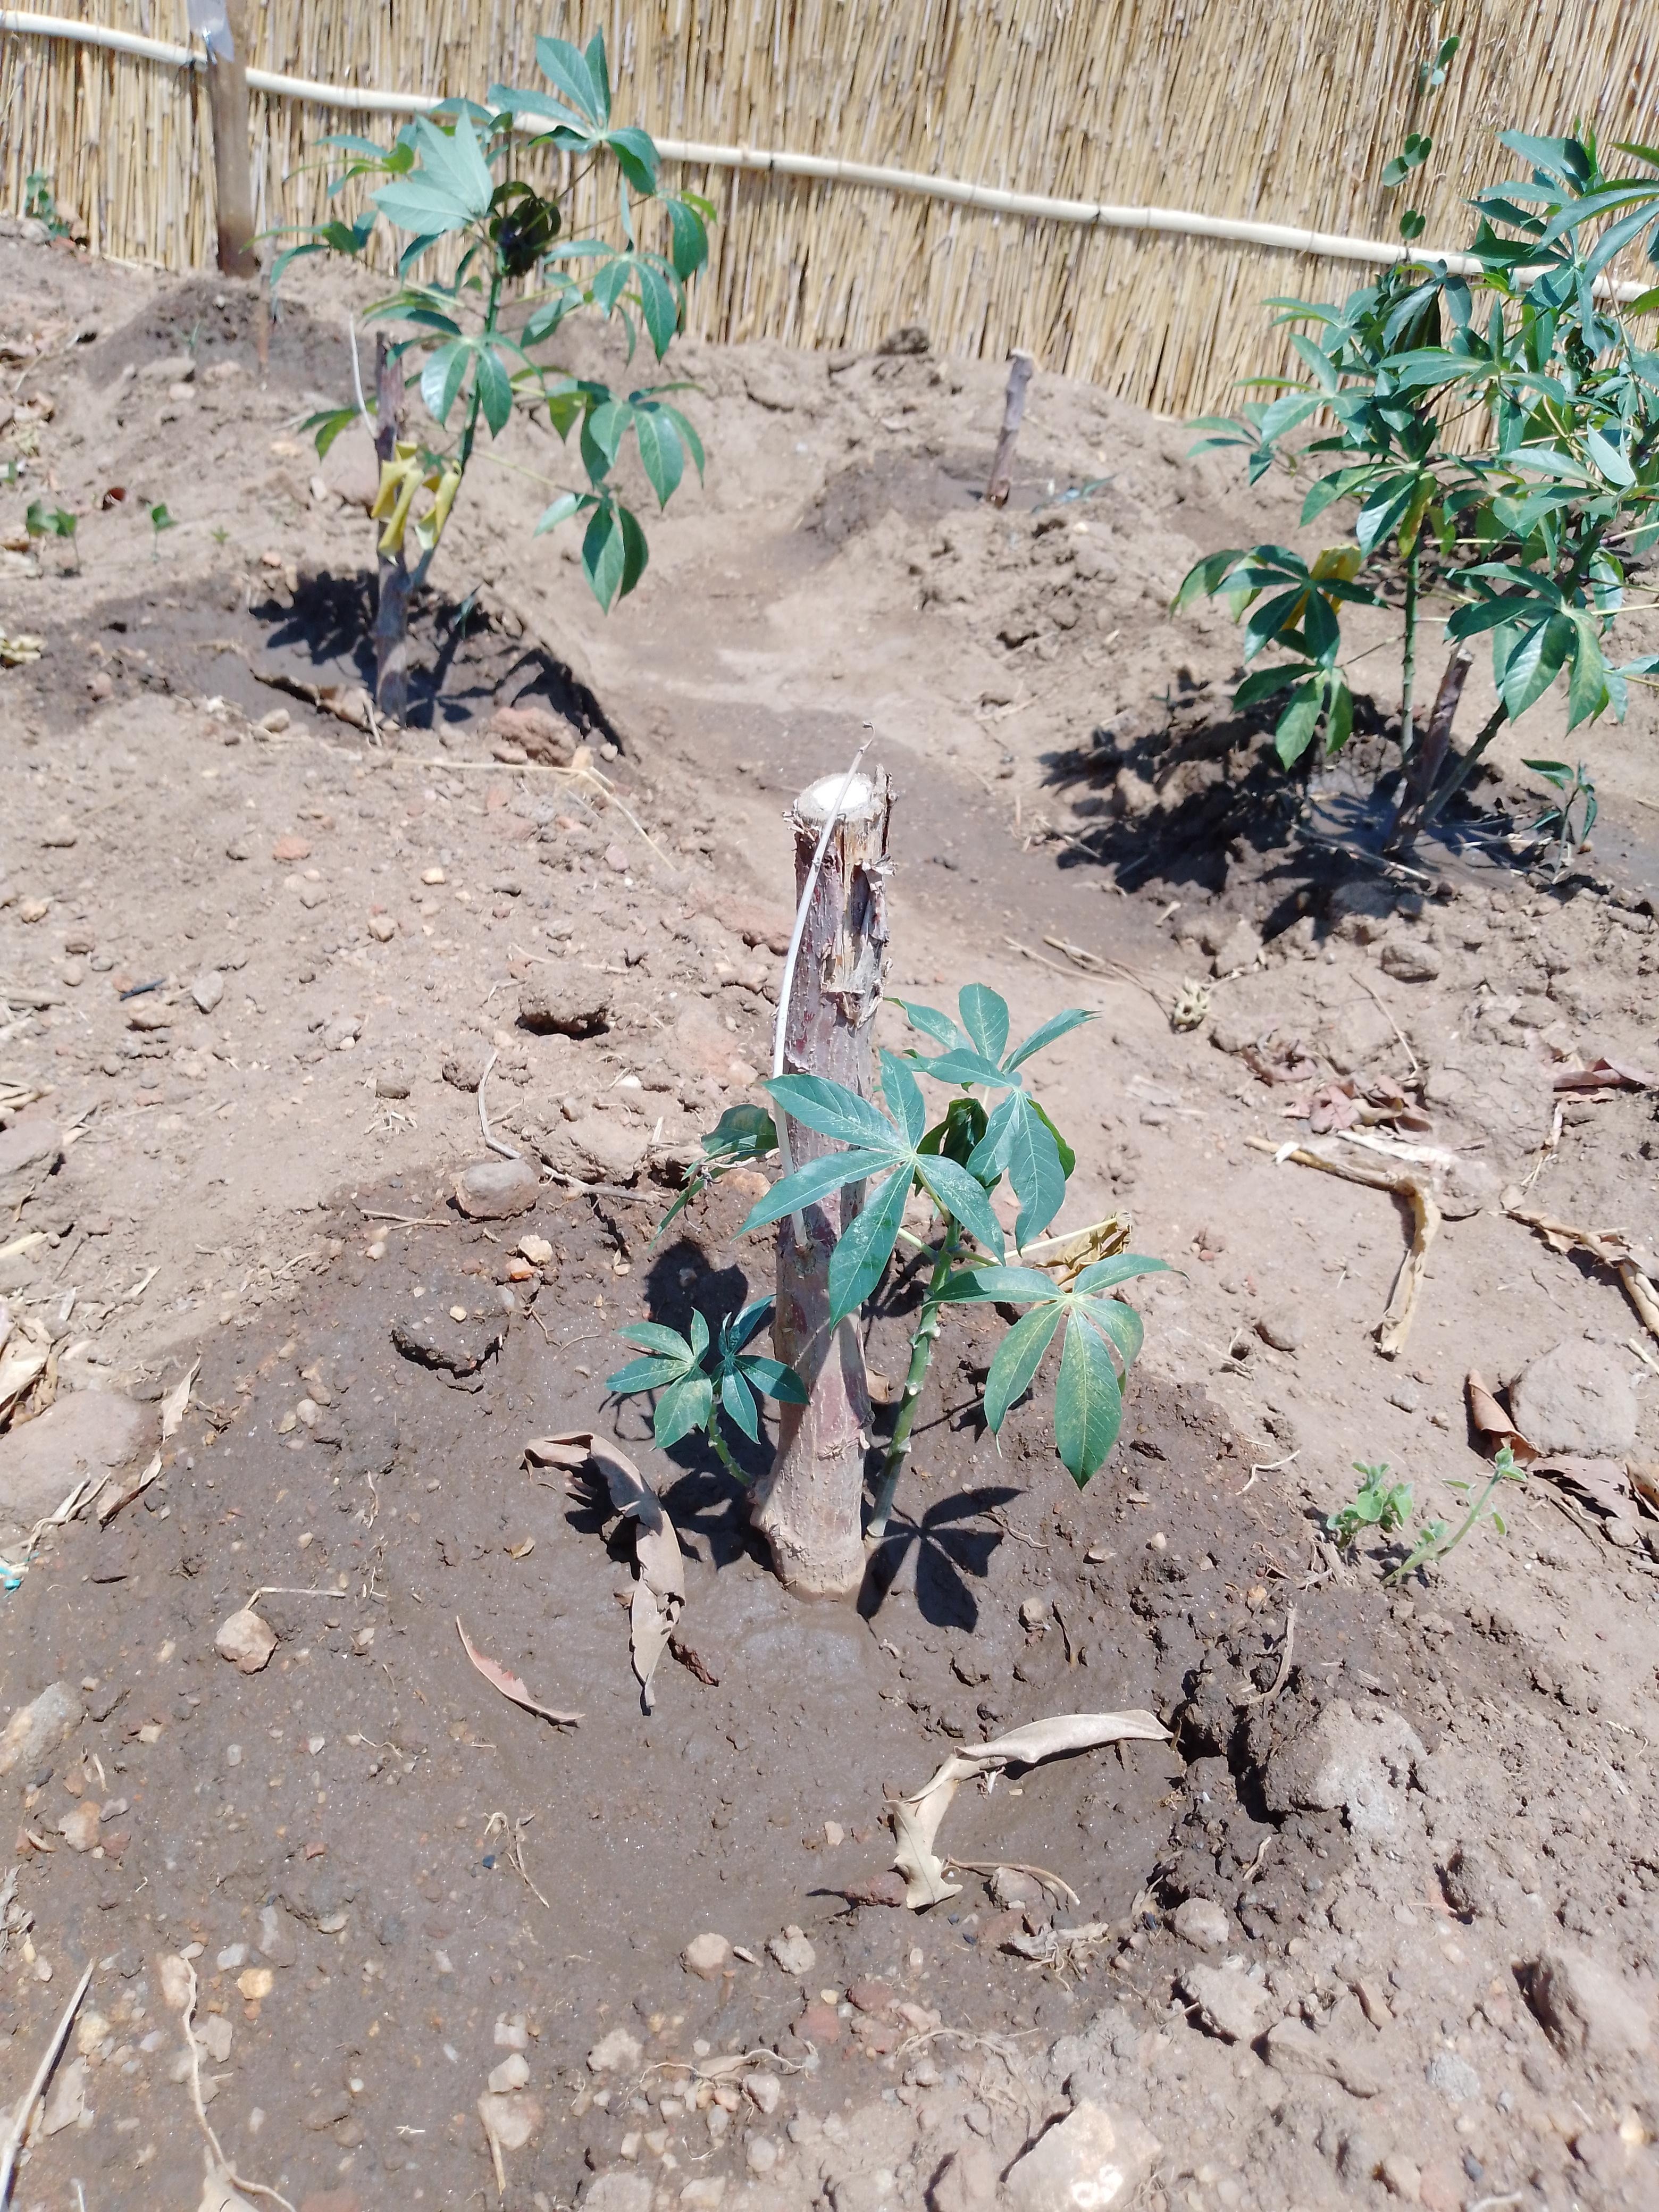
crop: cassava
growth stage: vegetative
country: Malawi
